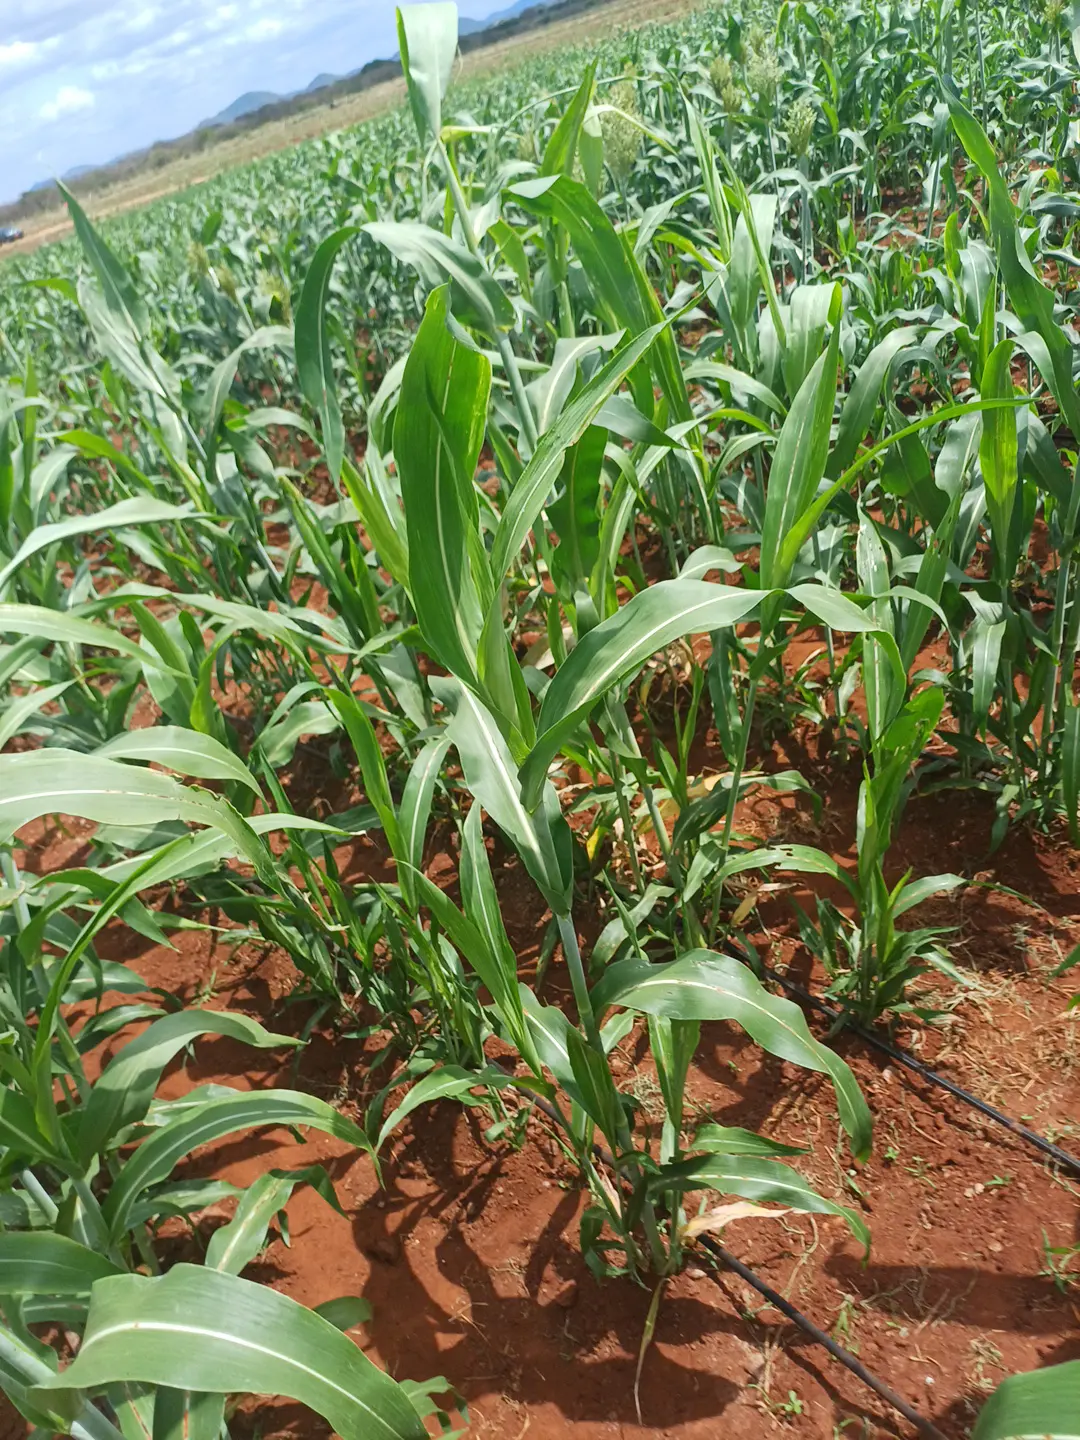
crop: sorghum
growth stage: heading tuber
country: Kenya
